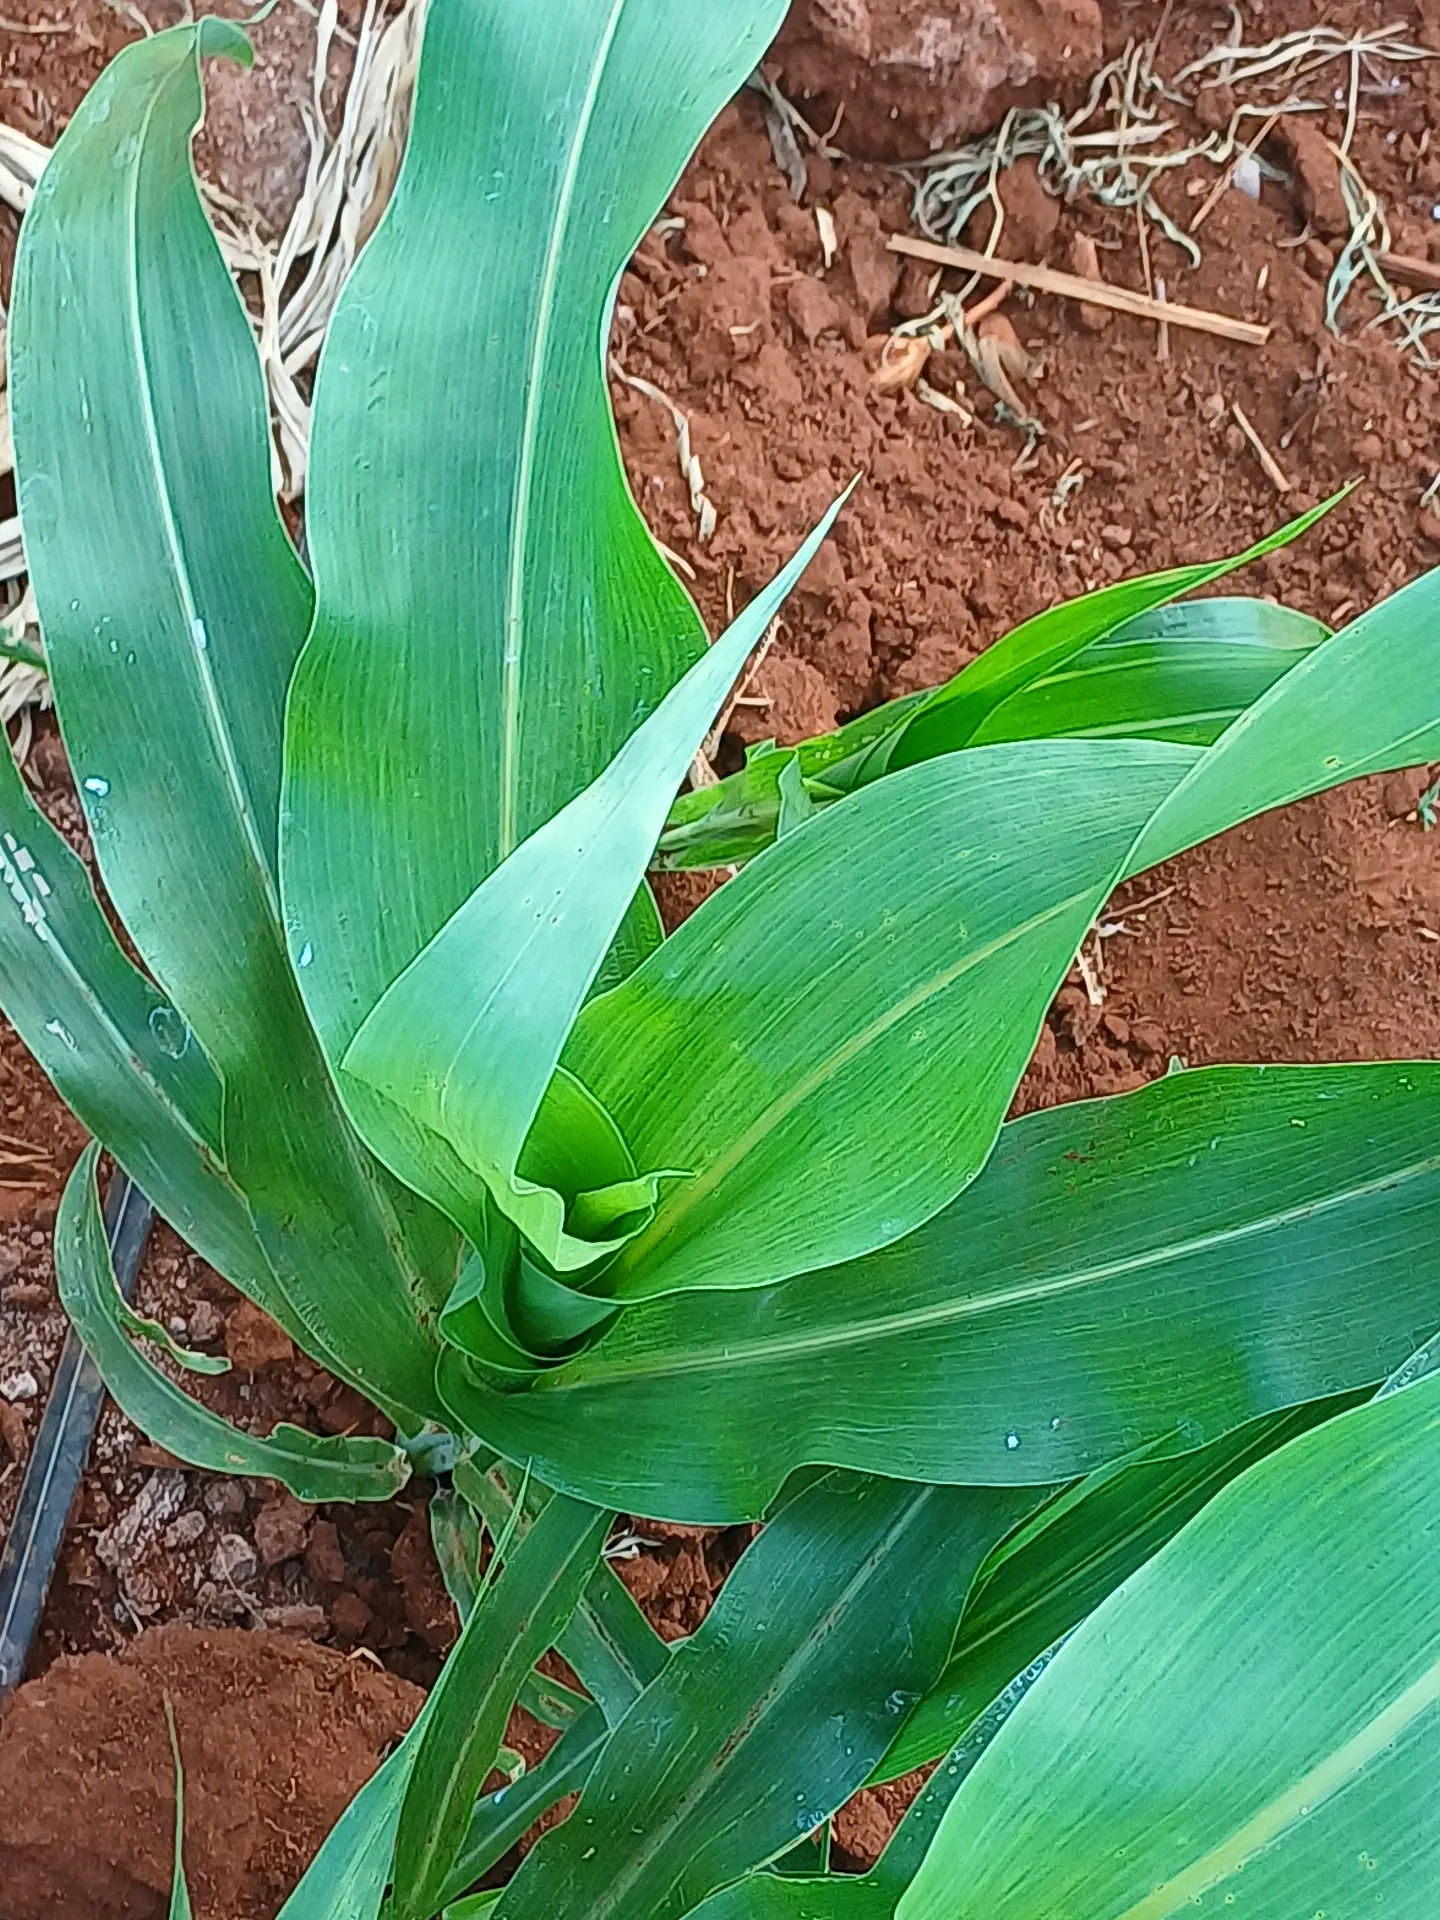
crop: sorghum
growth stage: vegetative
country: Kenya
